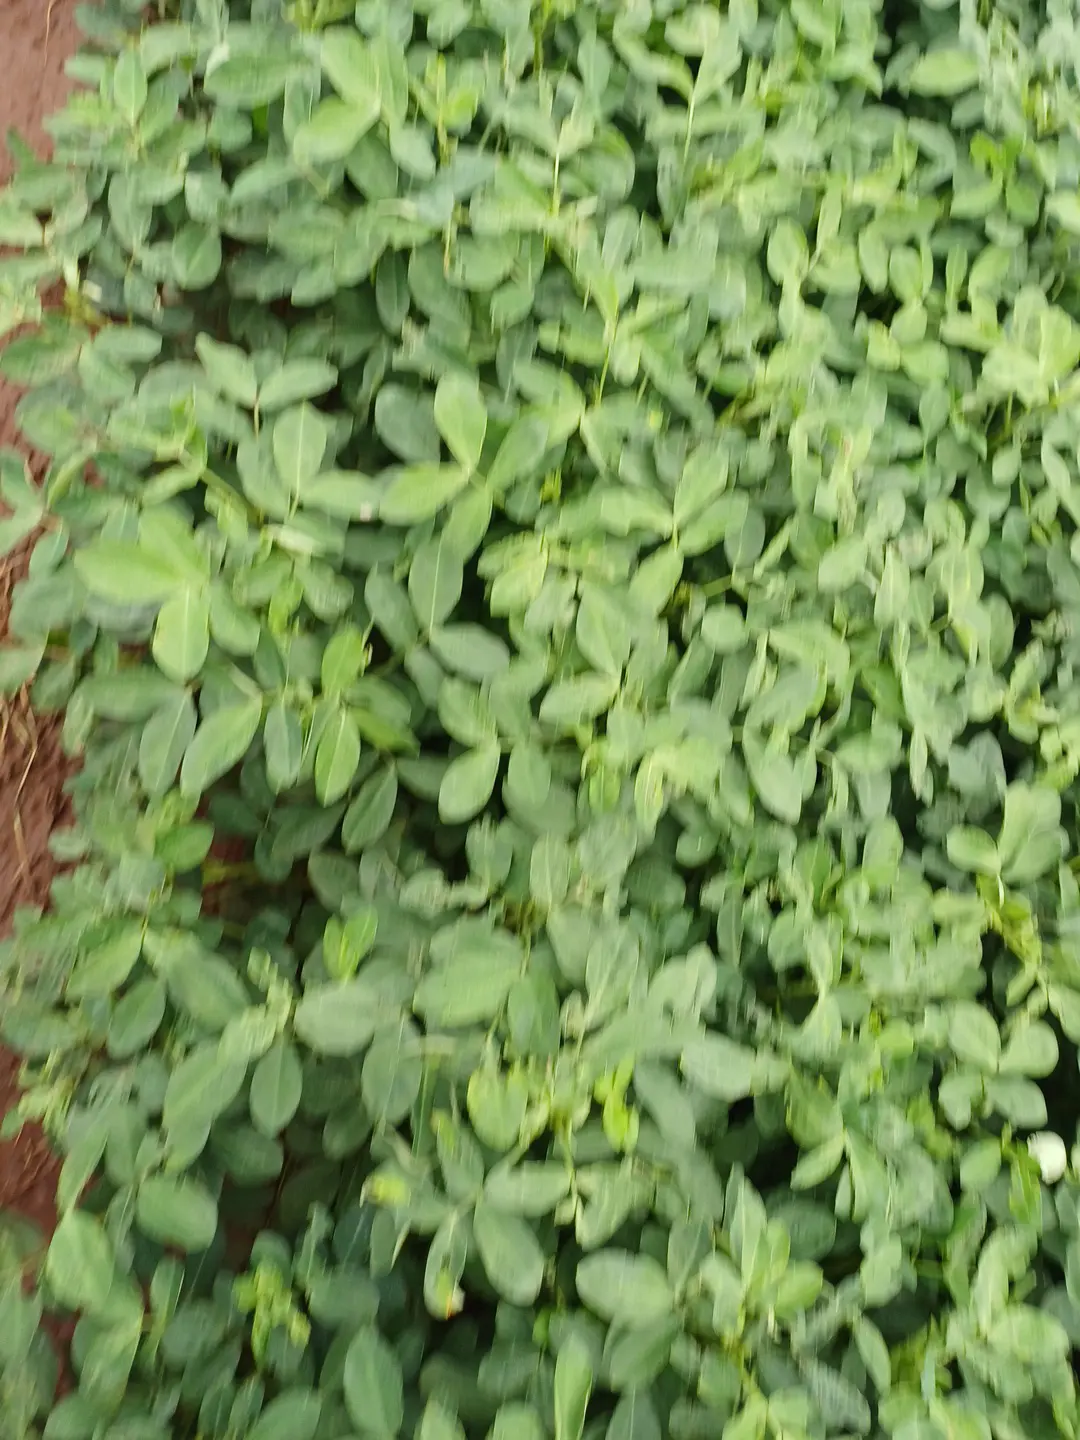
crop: groundnut
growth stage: pegging
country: Kenya
